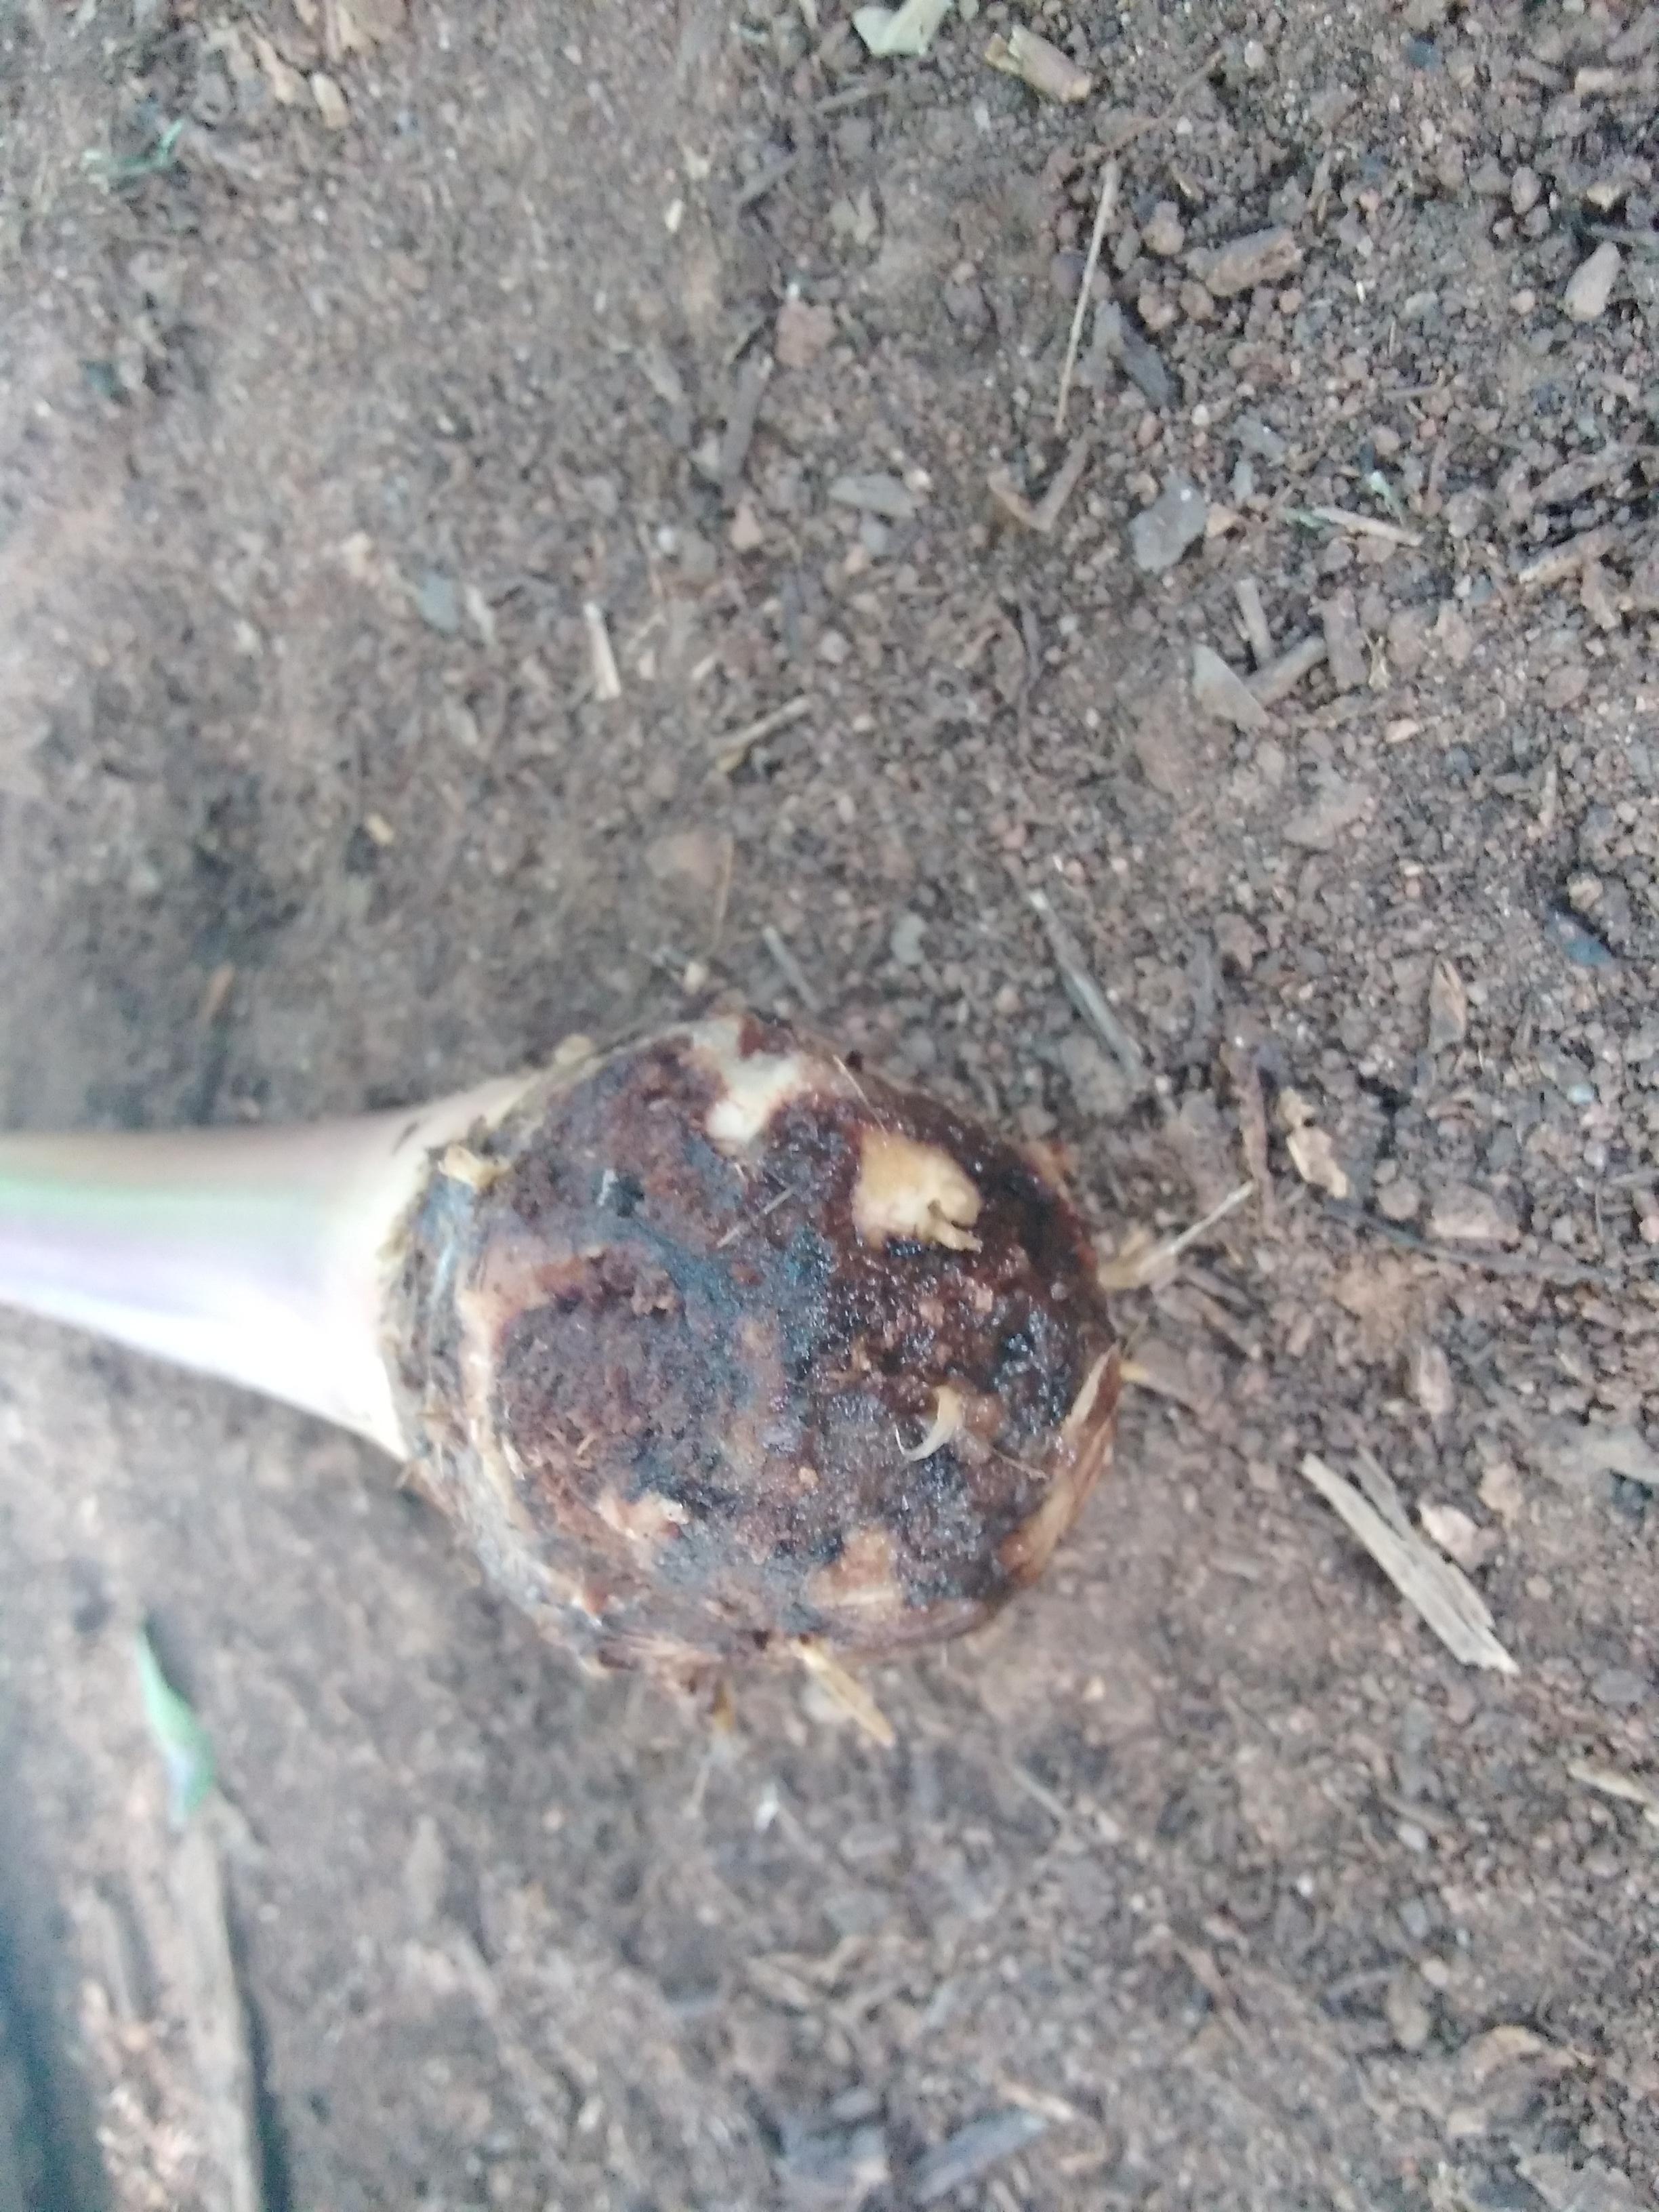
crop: banana
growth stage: vegetative
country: Tanzania
